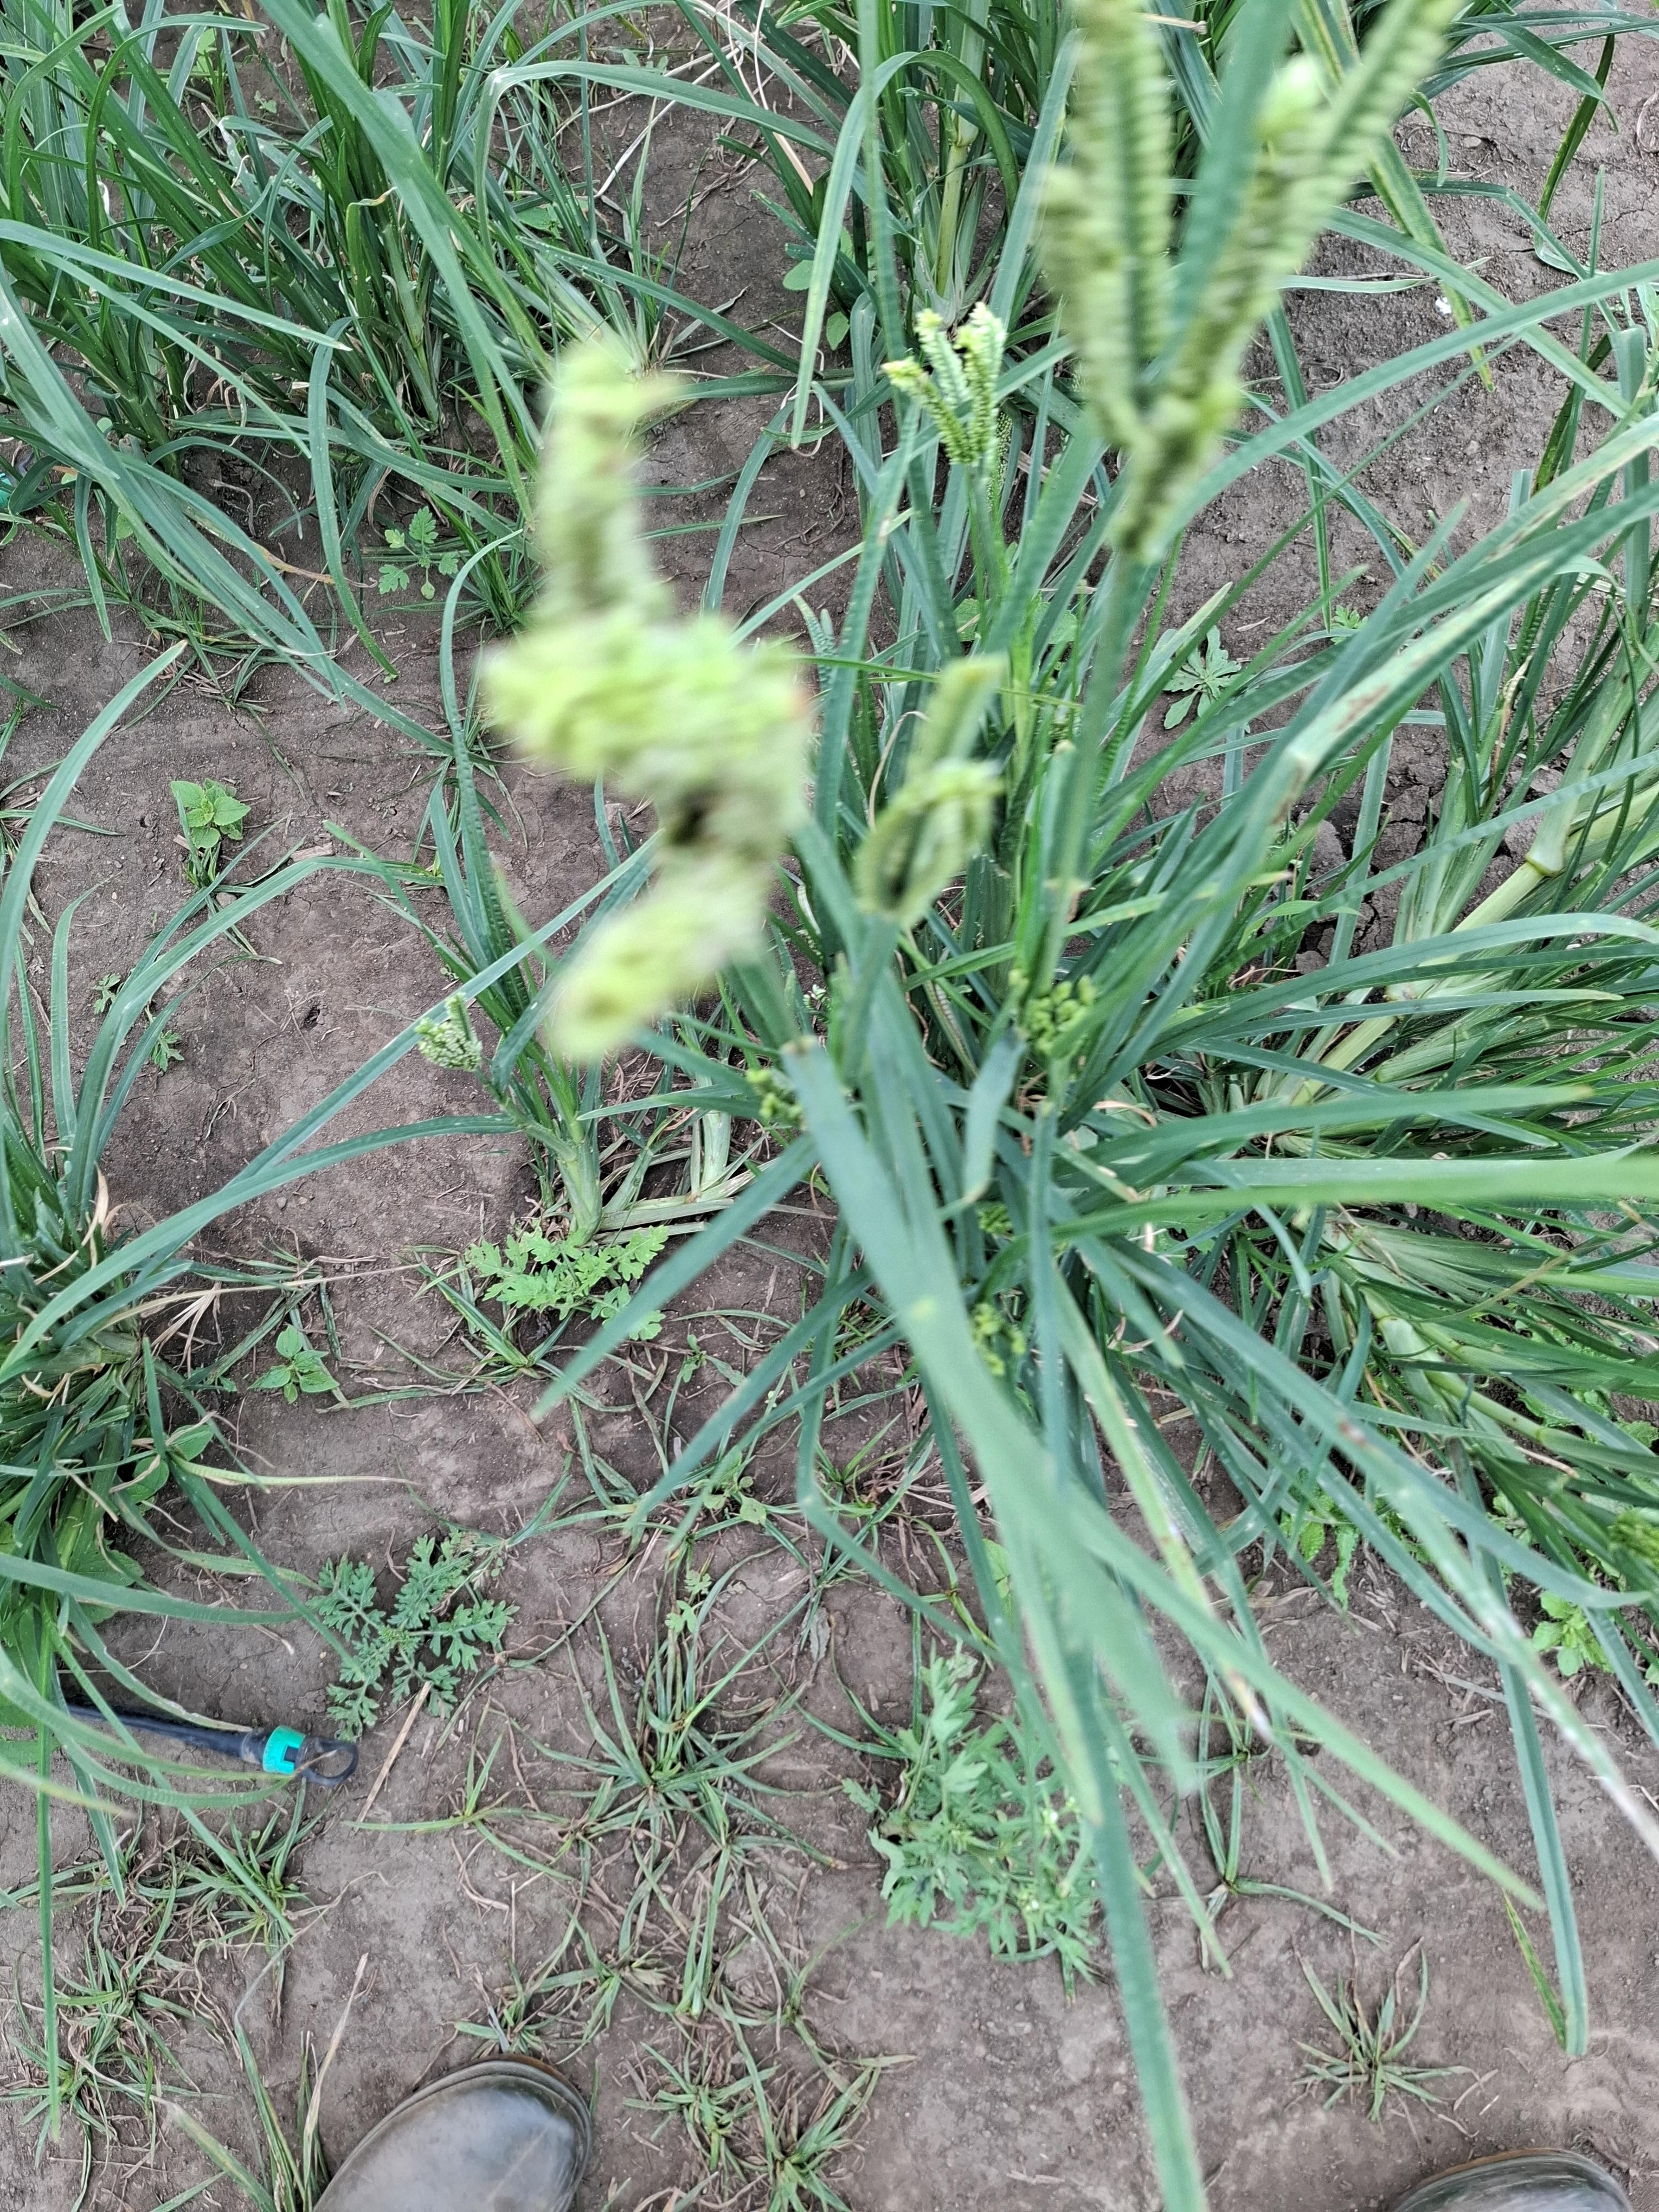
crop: finger millet
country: Tanzania
